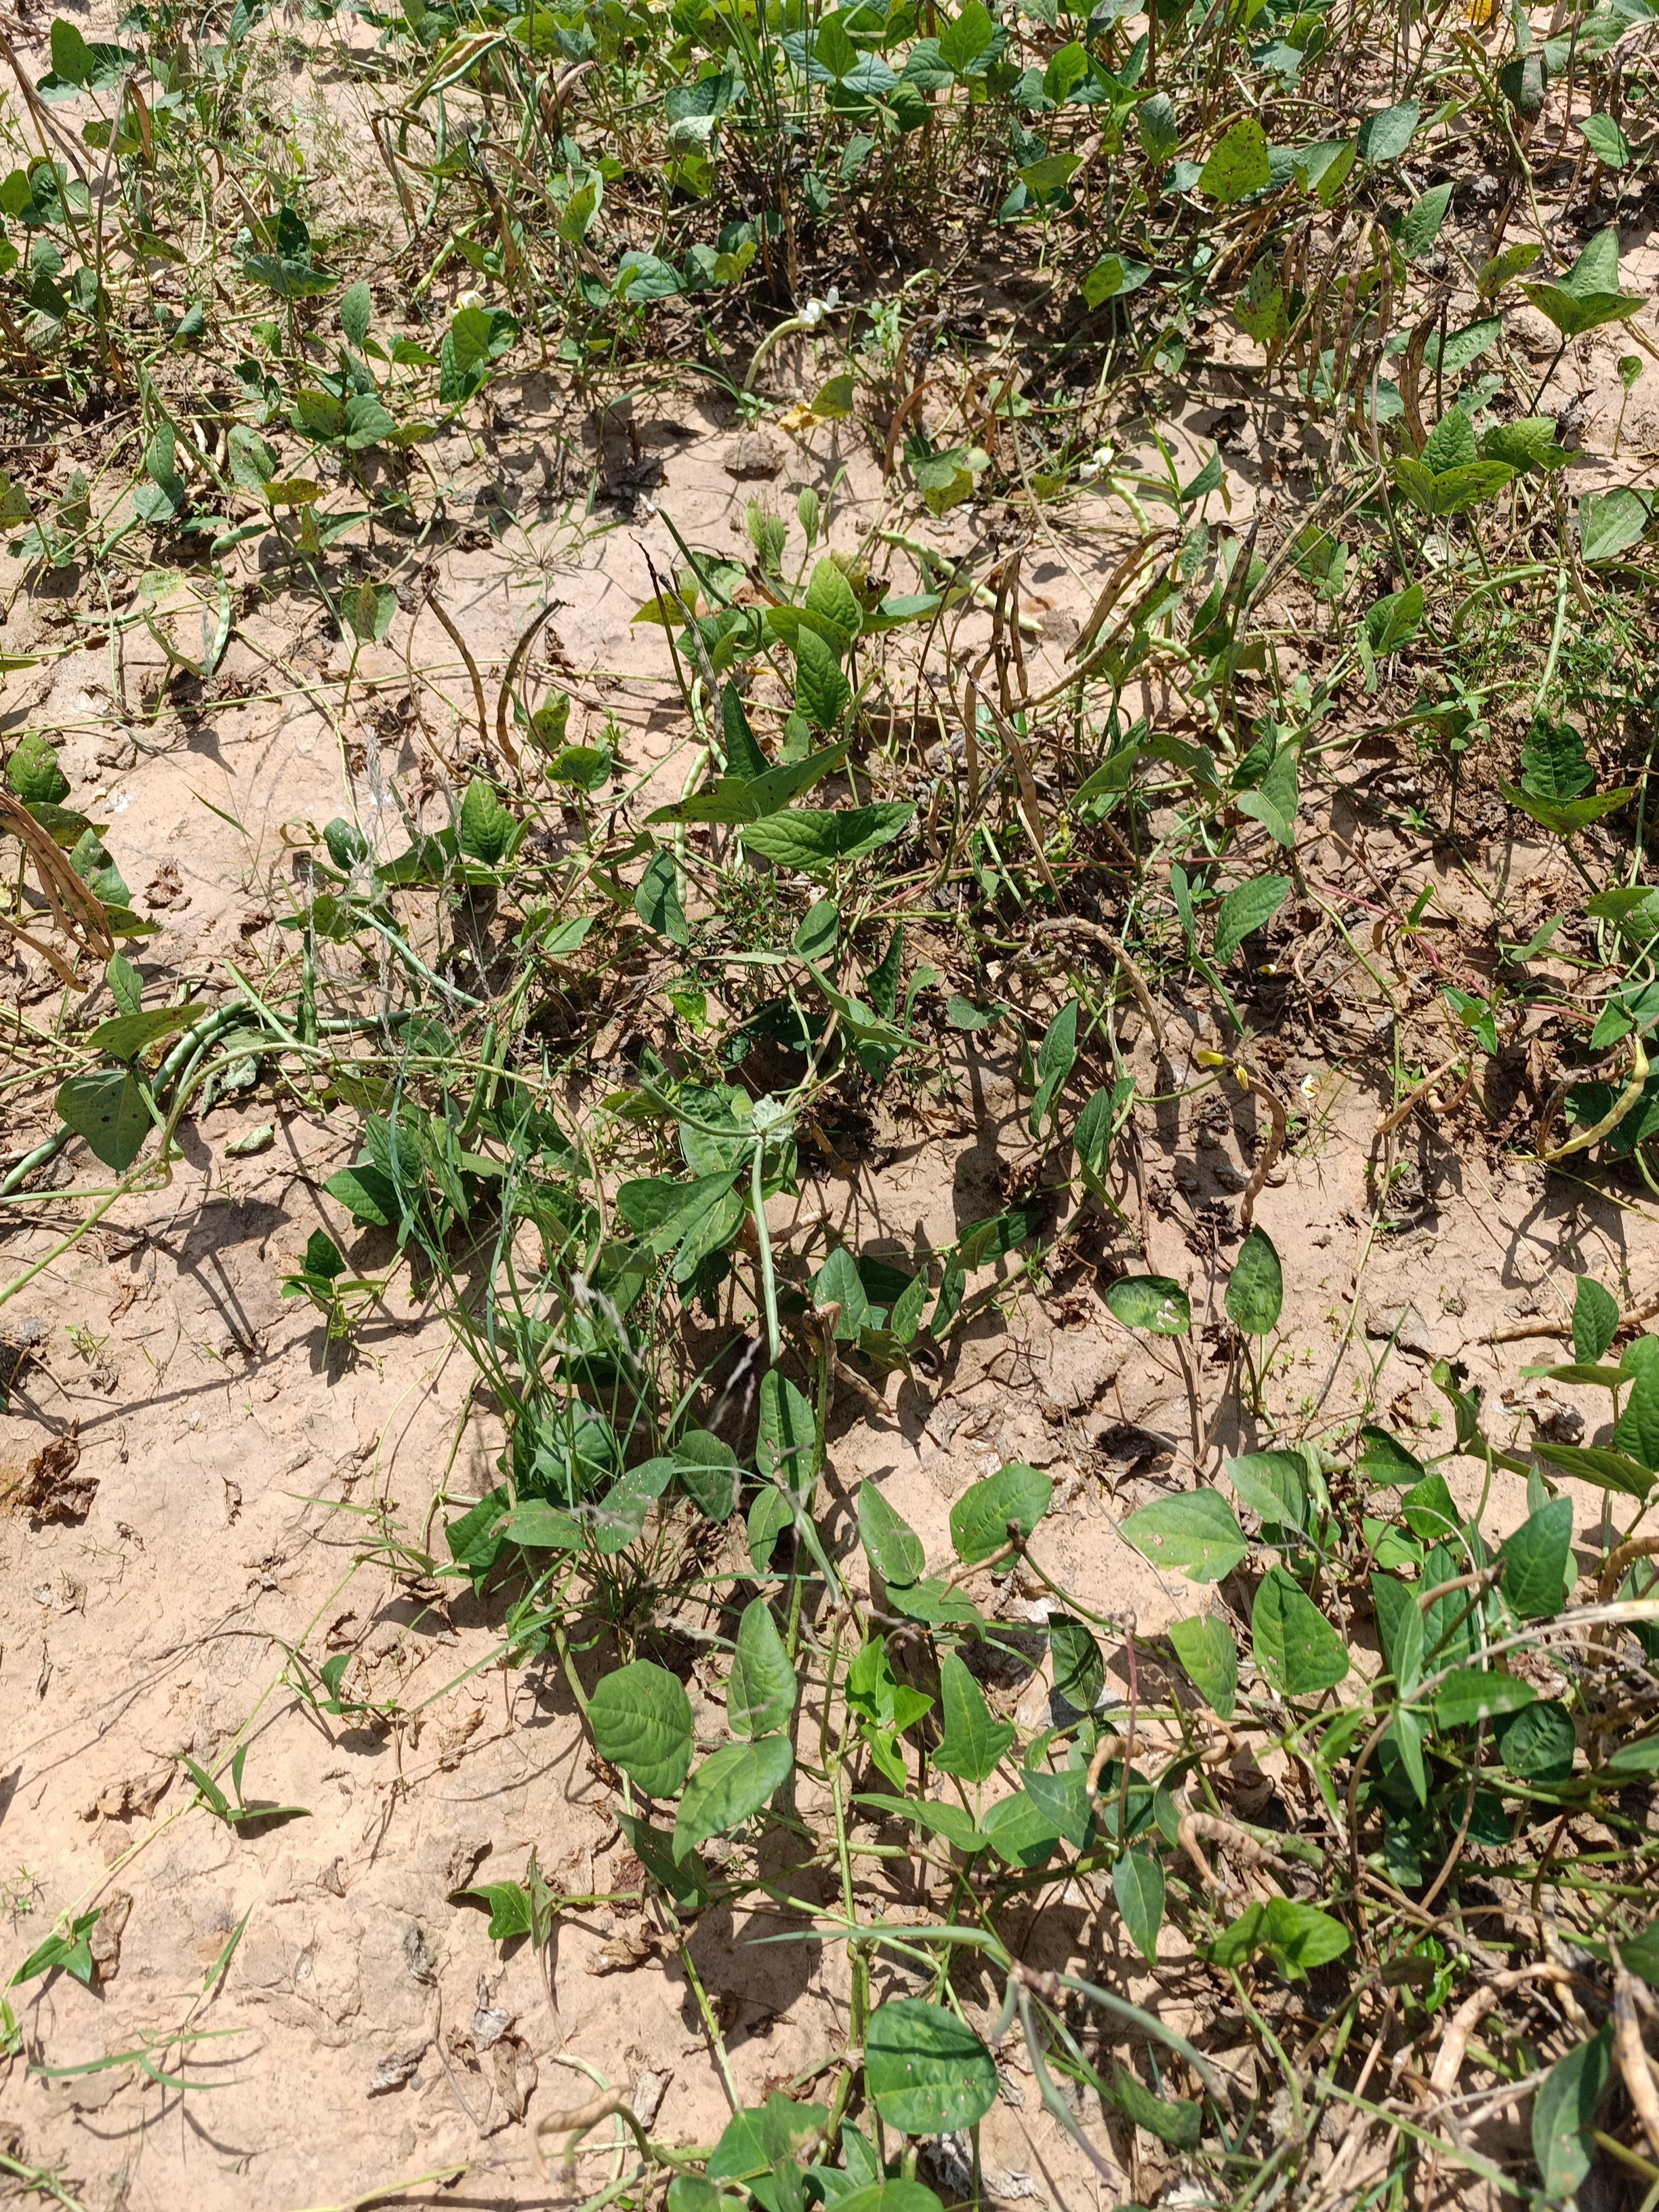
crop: cowpea
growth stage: maturity
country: Nigeria
